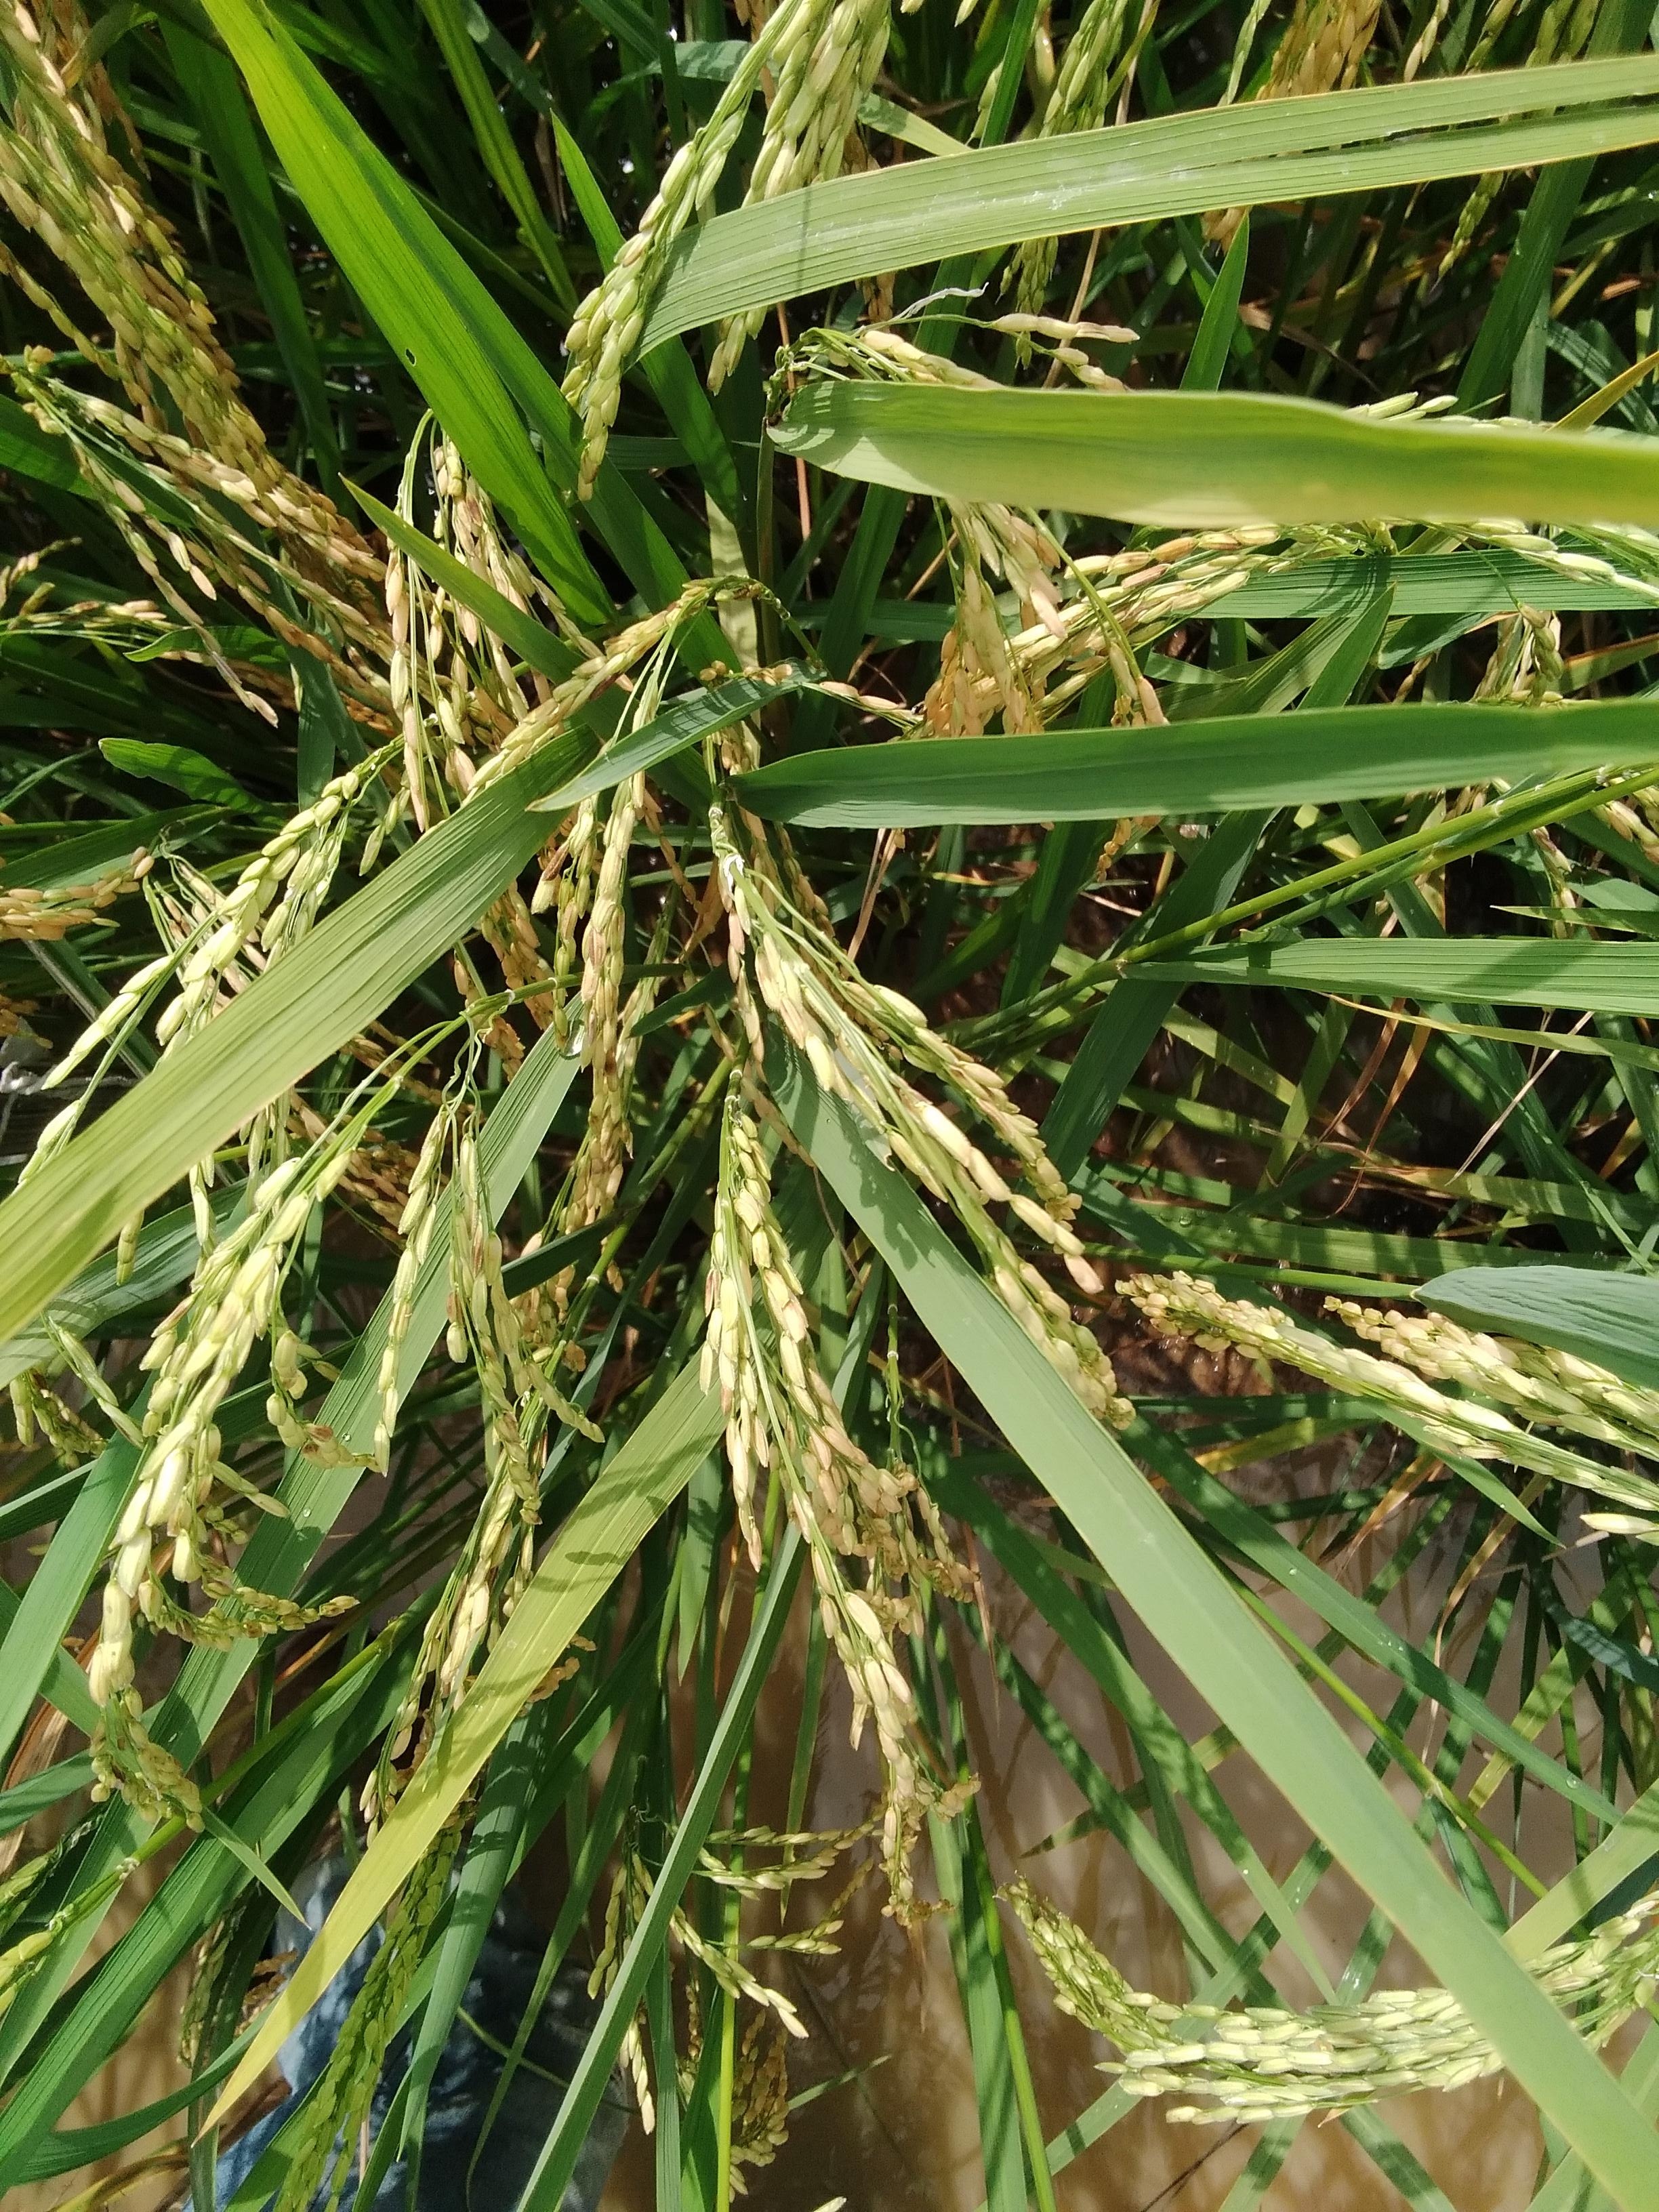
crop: rice
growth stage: ripening
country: Nigeria
